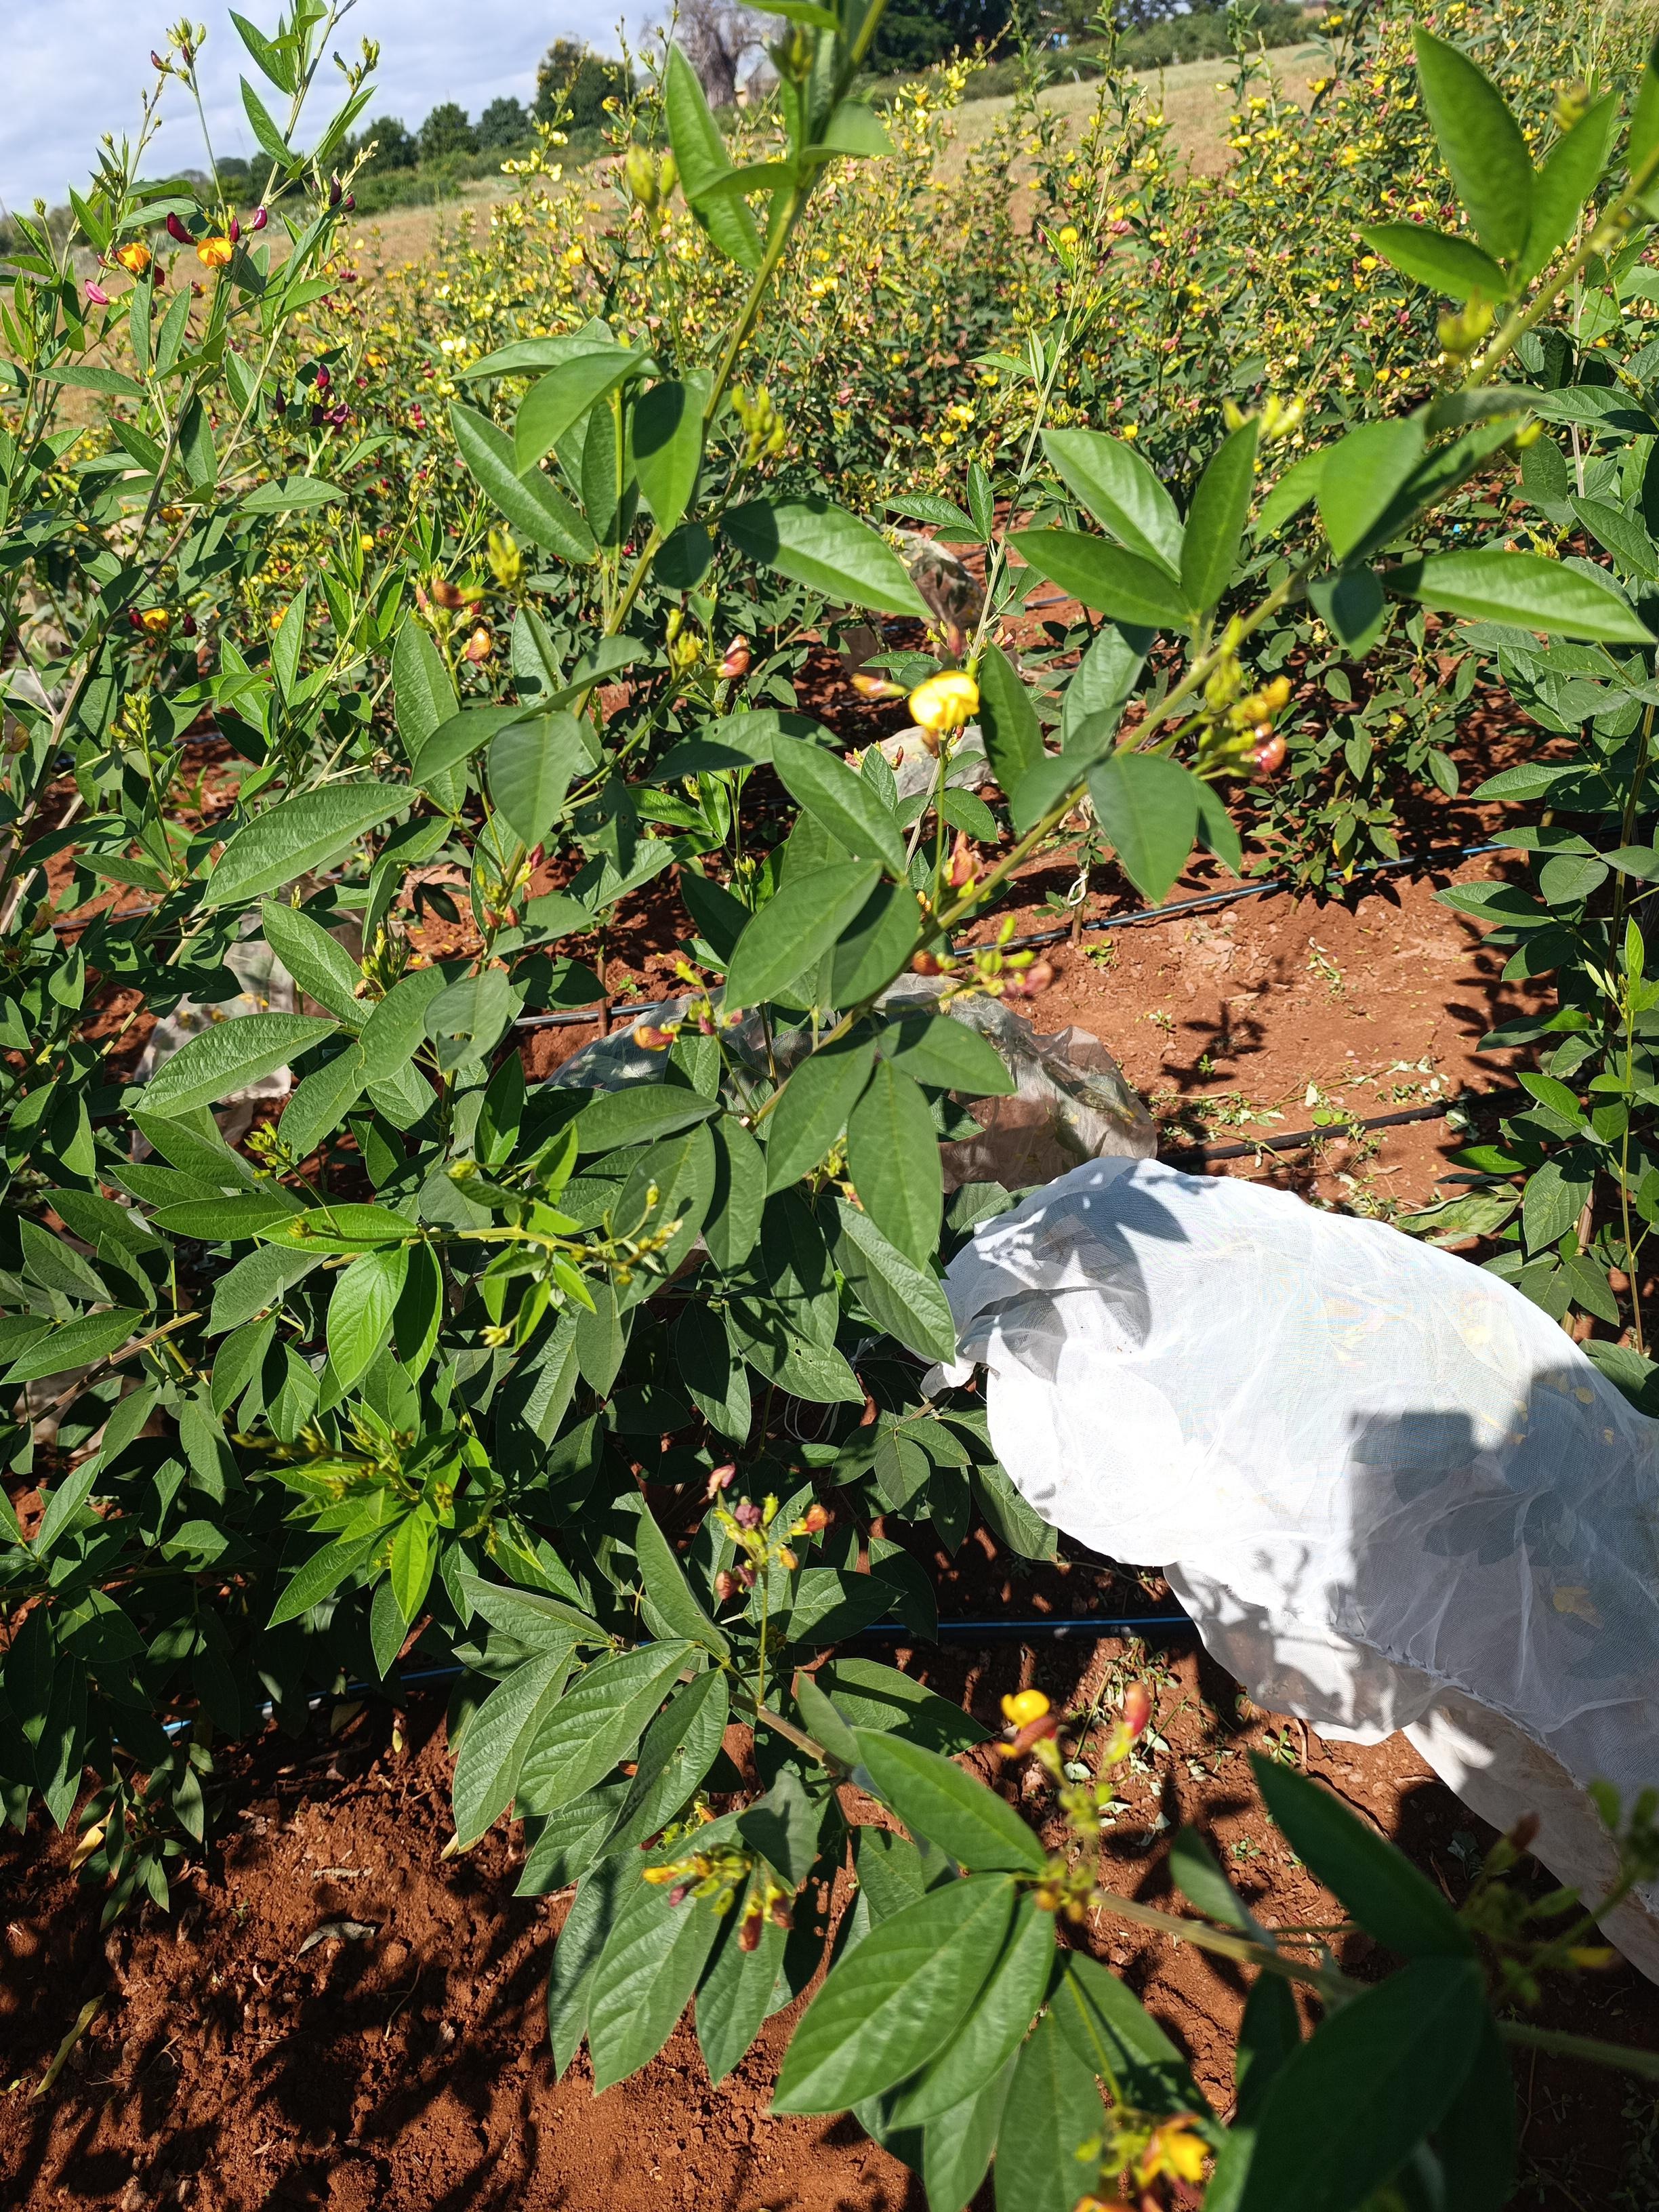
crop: pigeonpea
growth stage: flowering
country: Kenya
